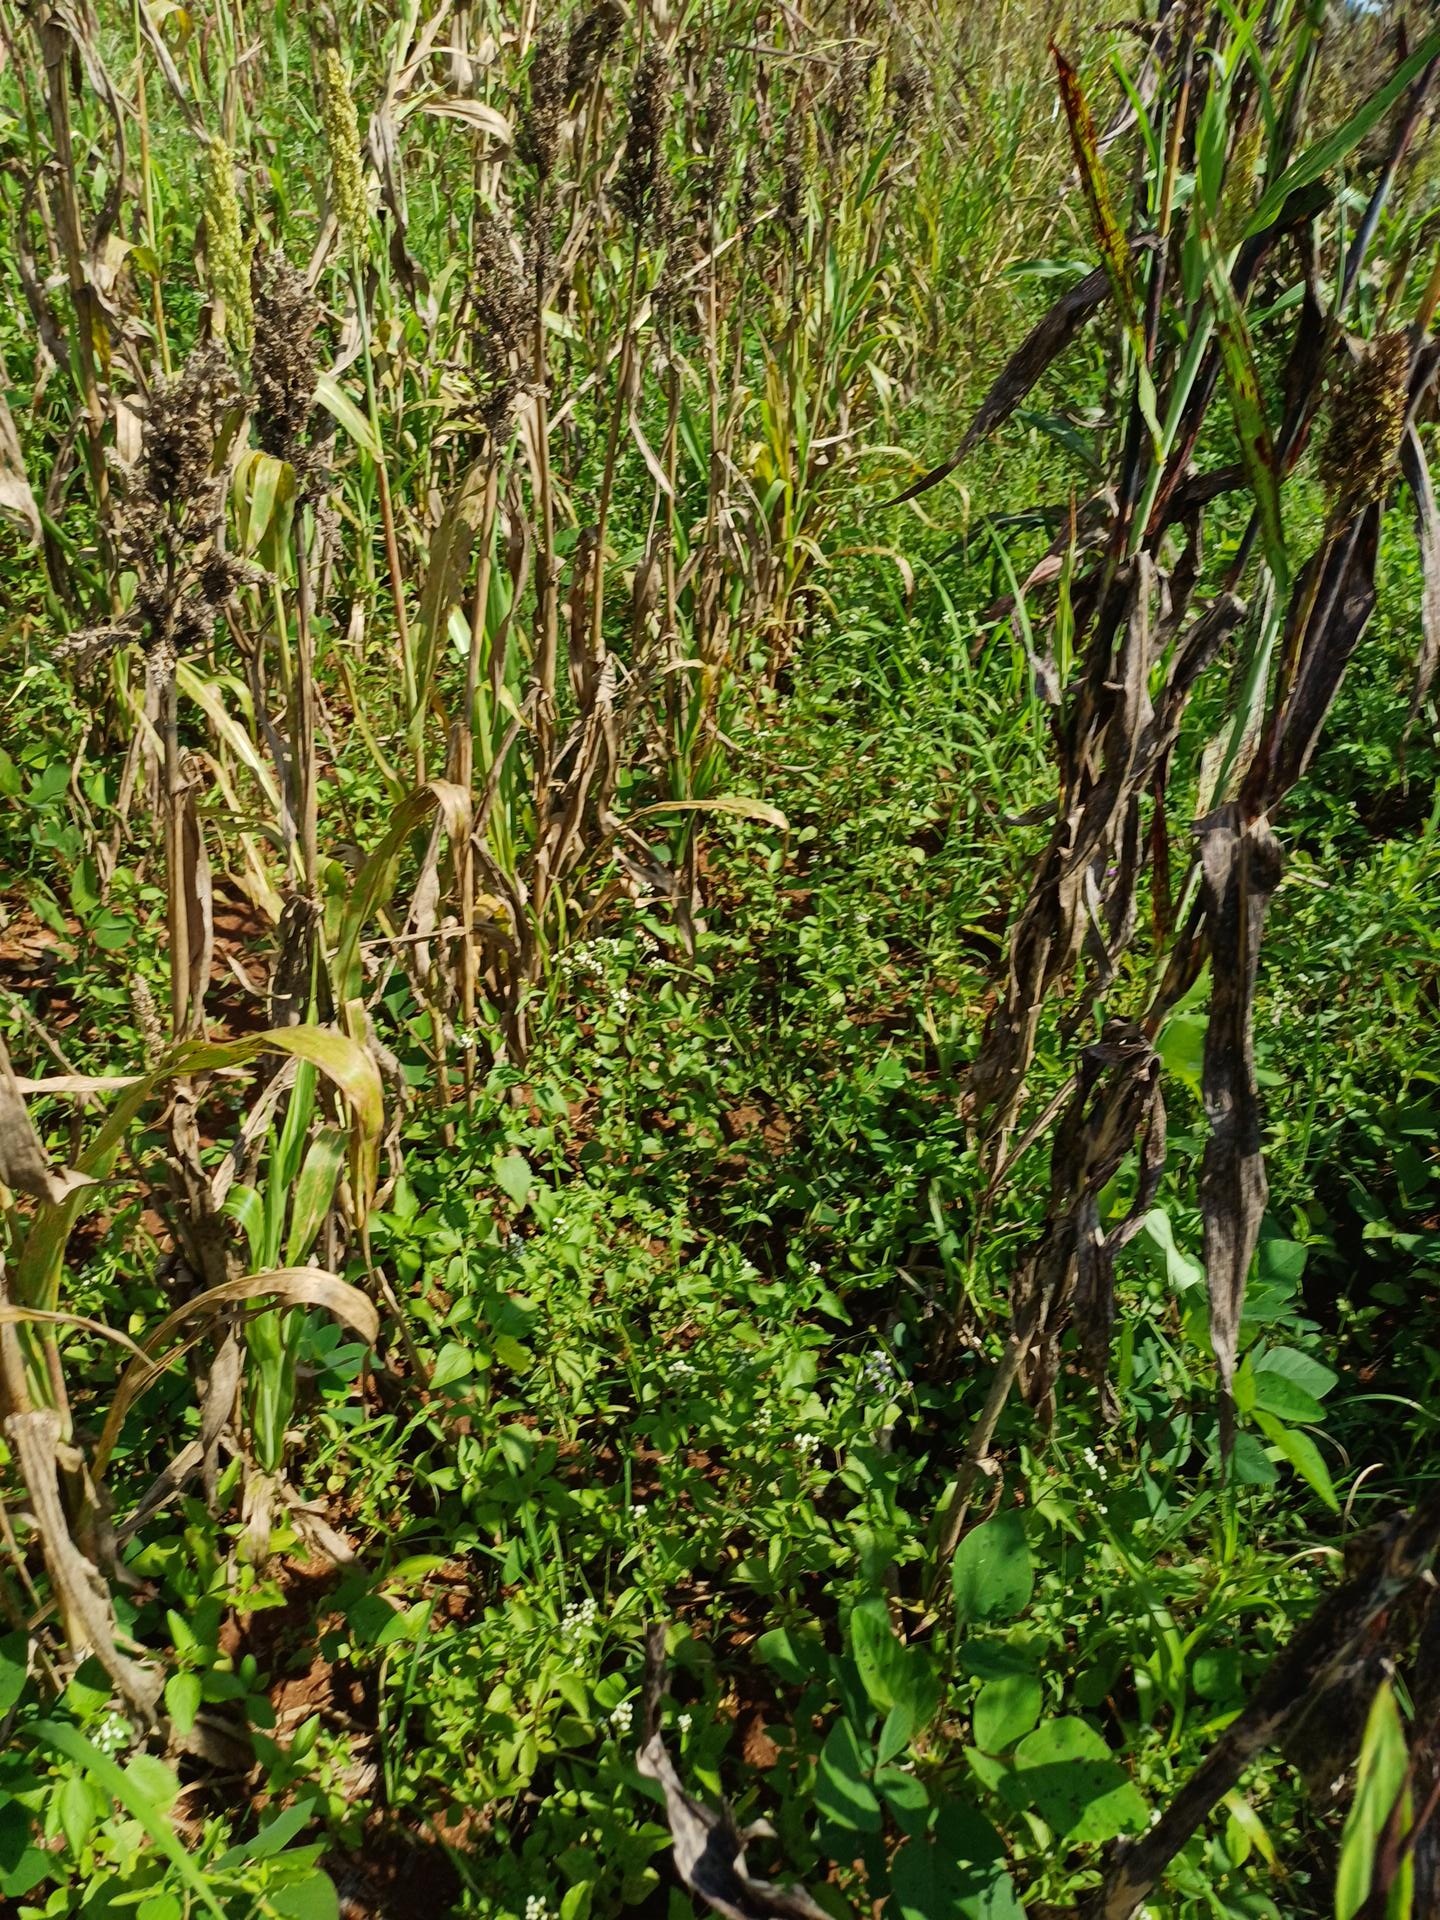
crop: sorghum
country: Kenya
